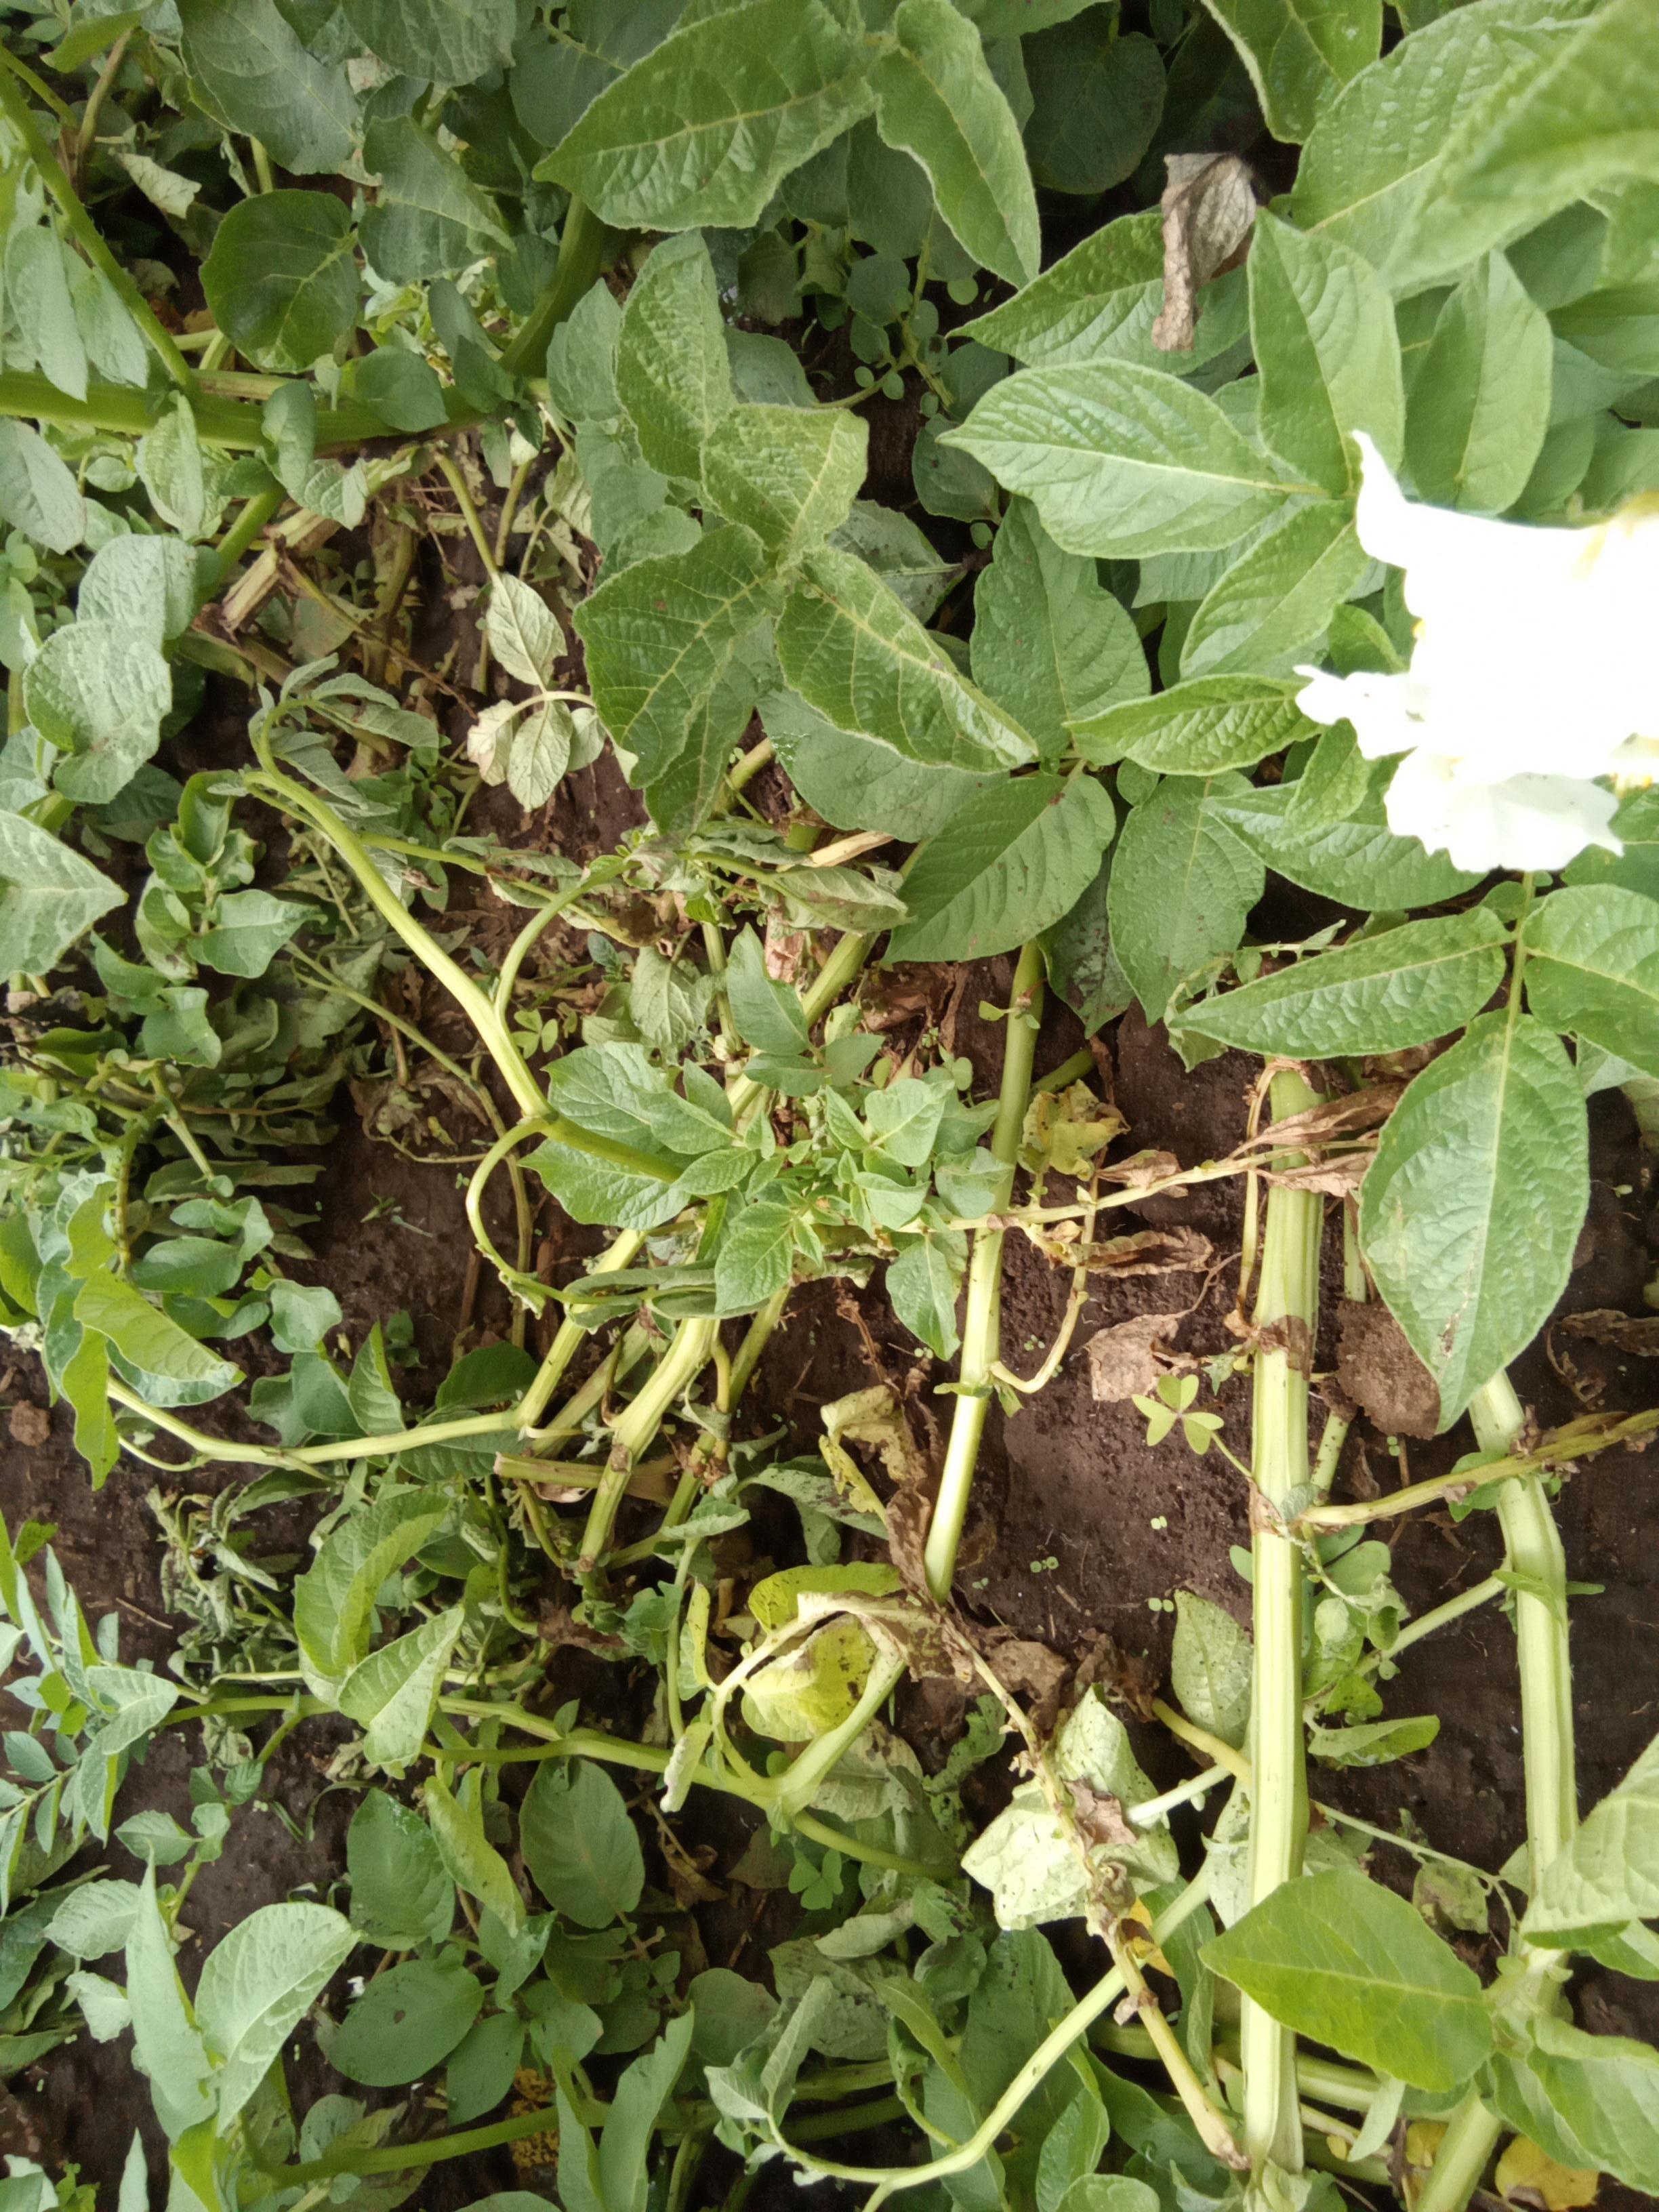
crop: potato
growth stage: flowering
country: Kenya
